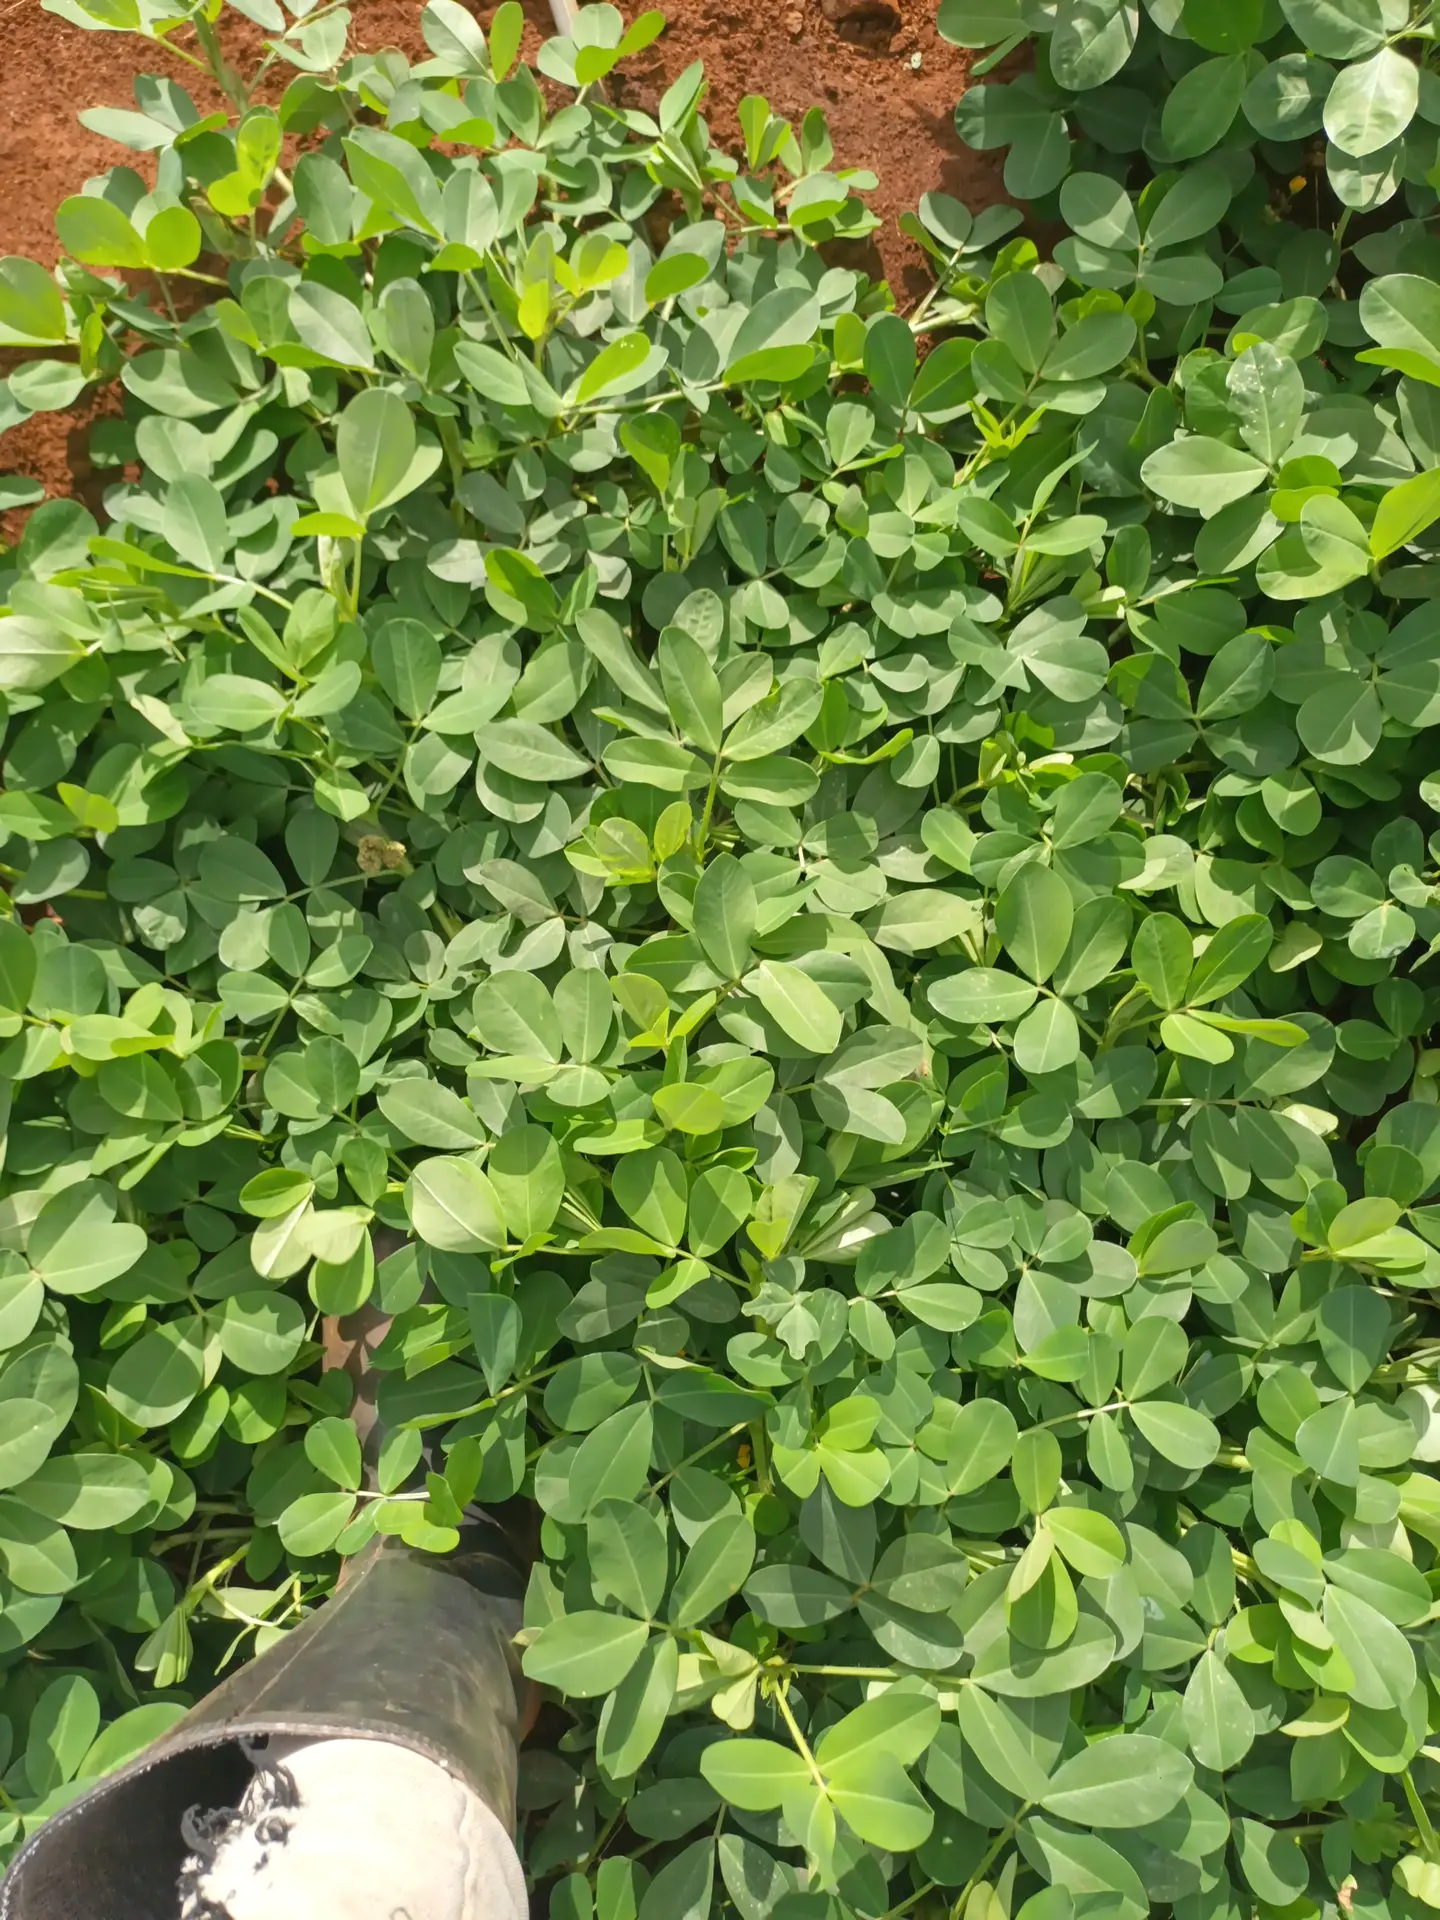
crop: groundnut
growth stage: flowering
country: Kenya
